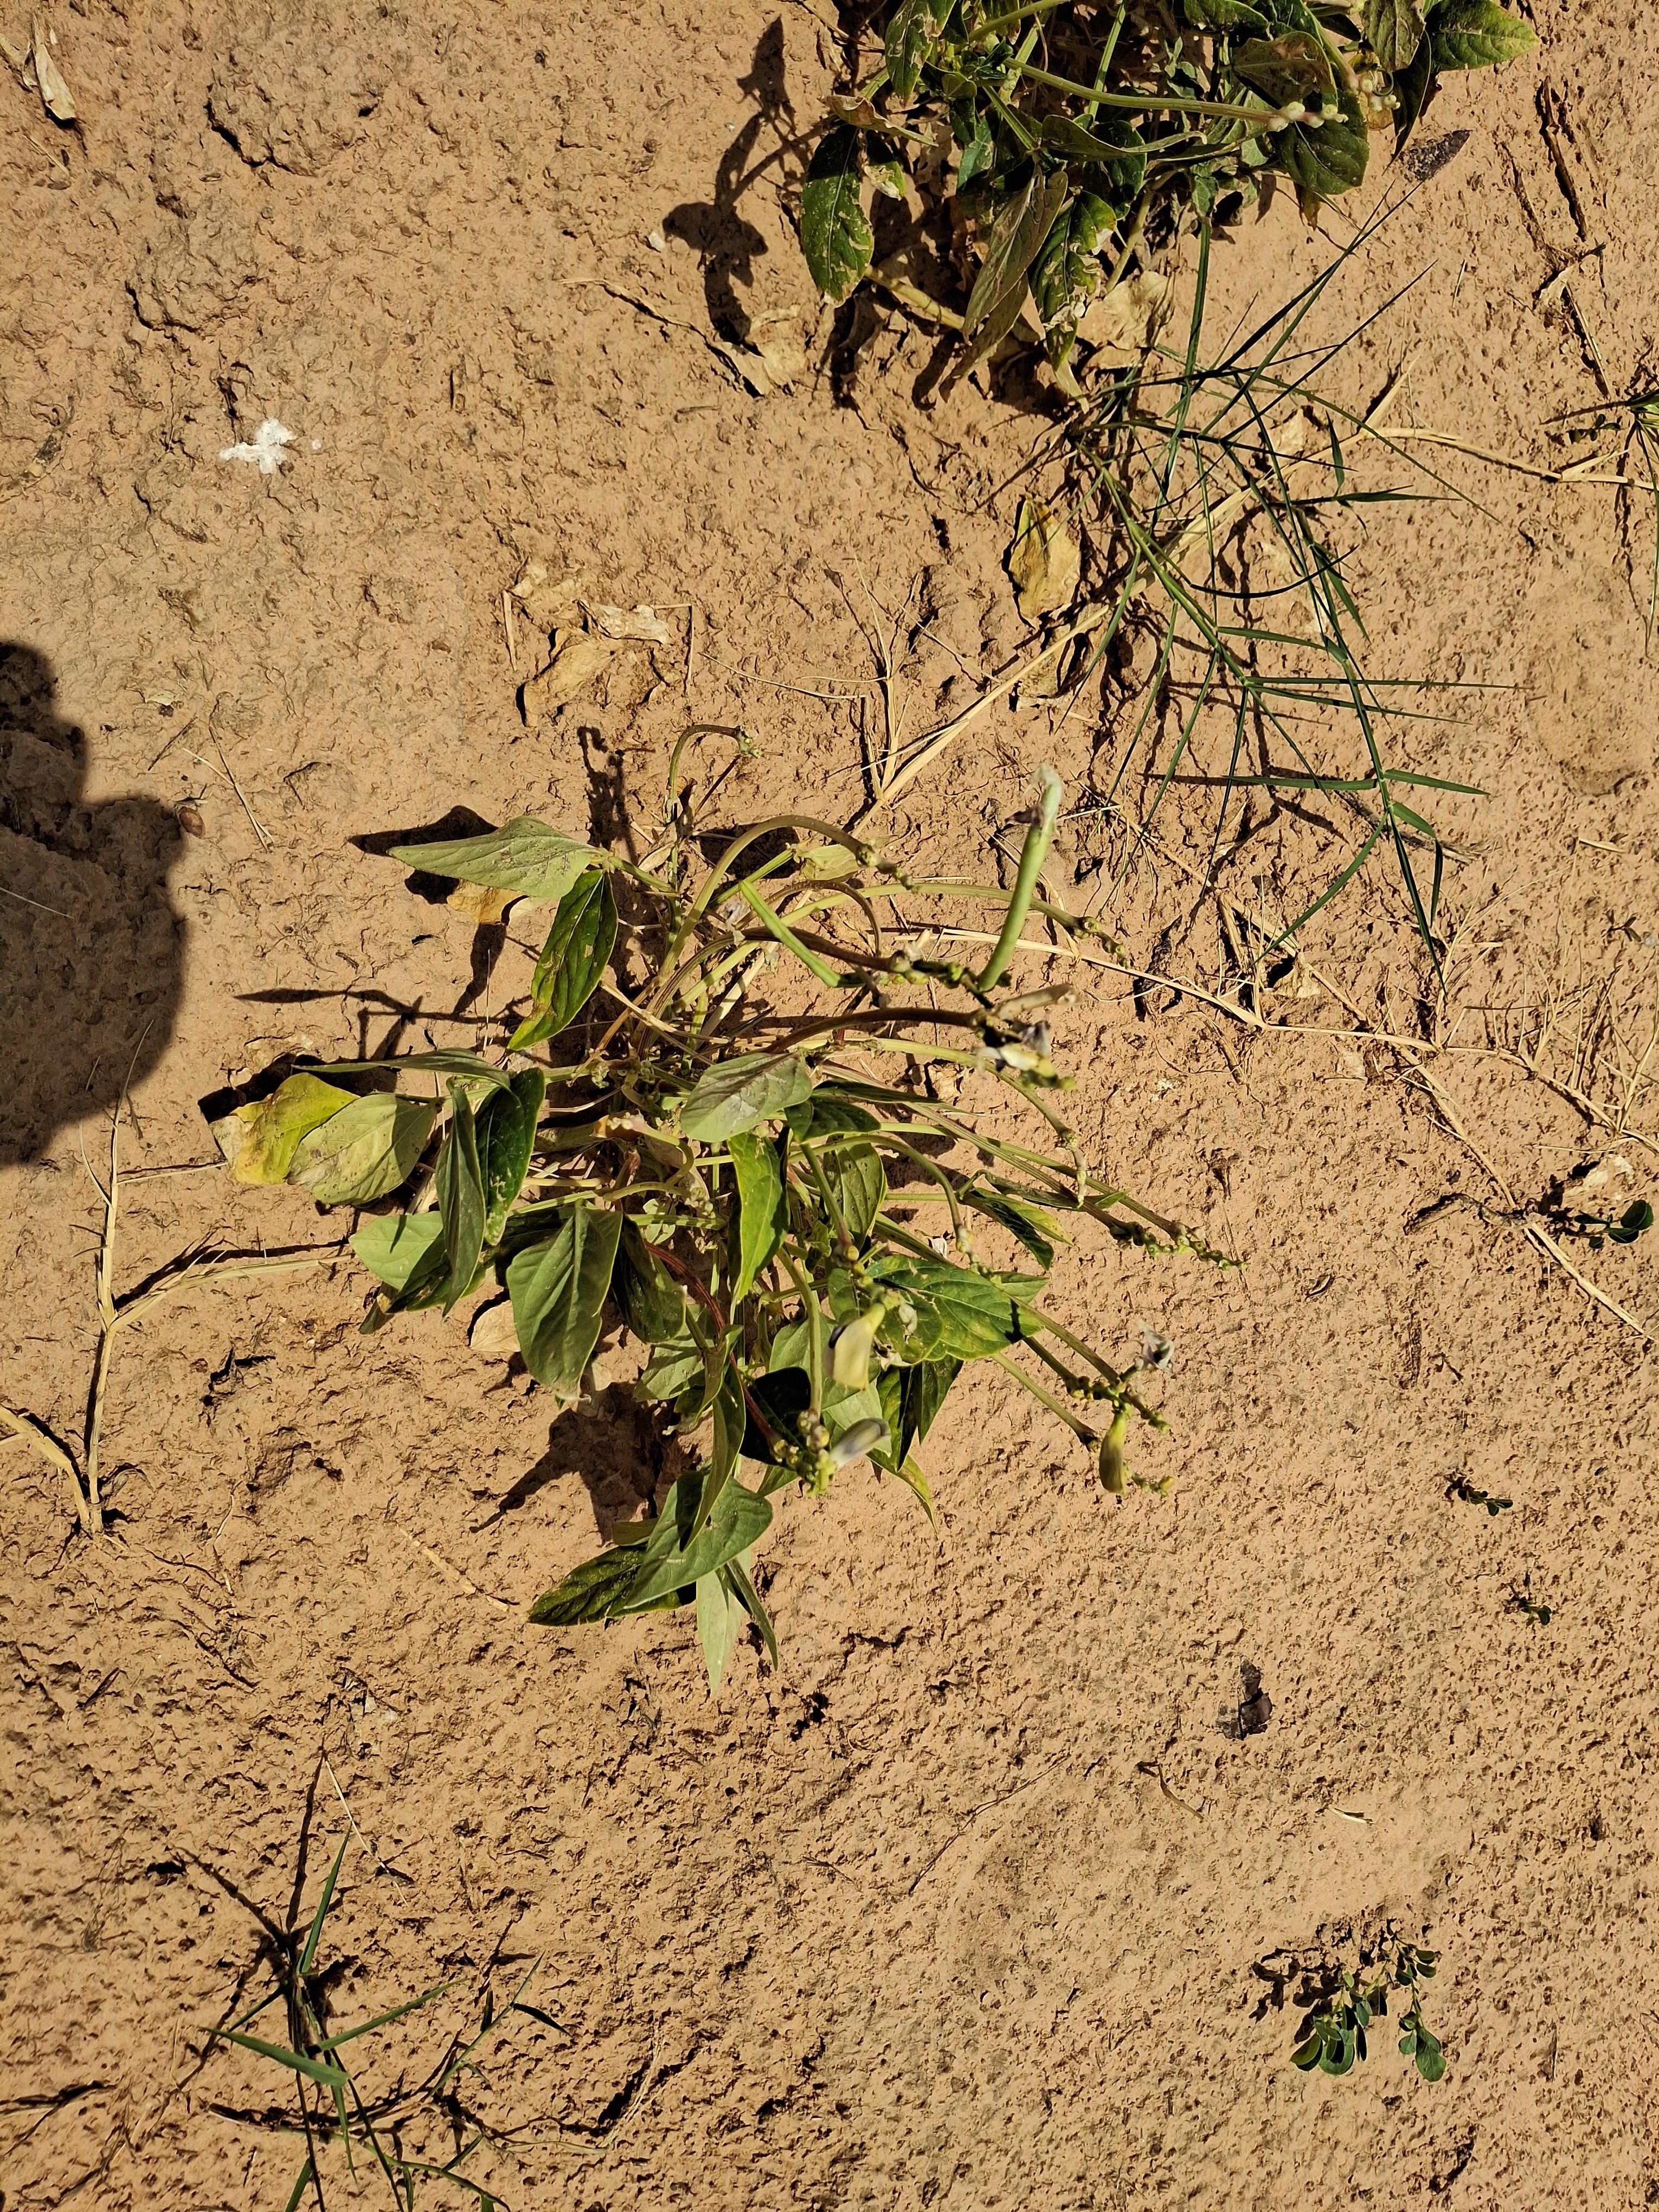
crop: cowpea
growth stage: harvest maturity
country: Nigeria
